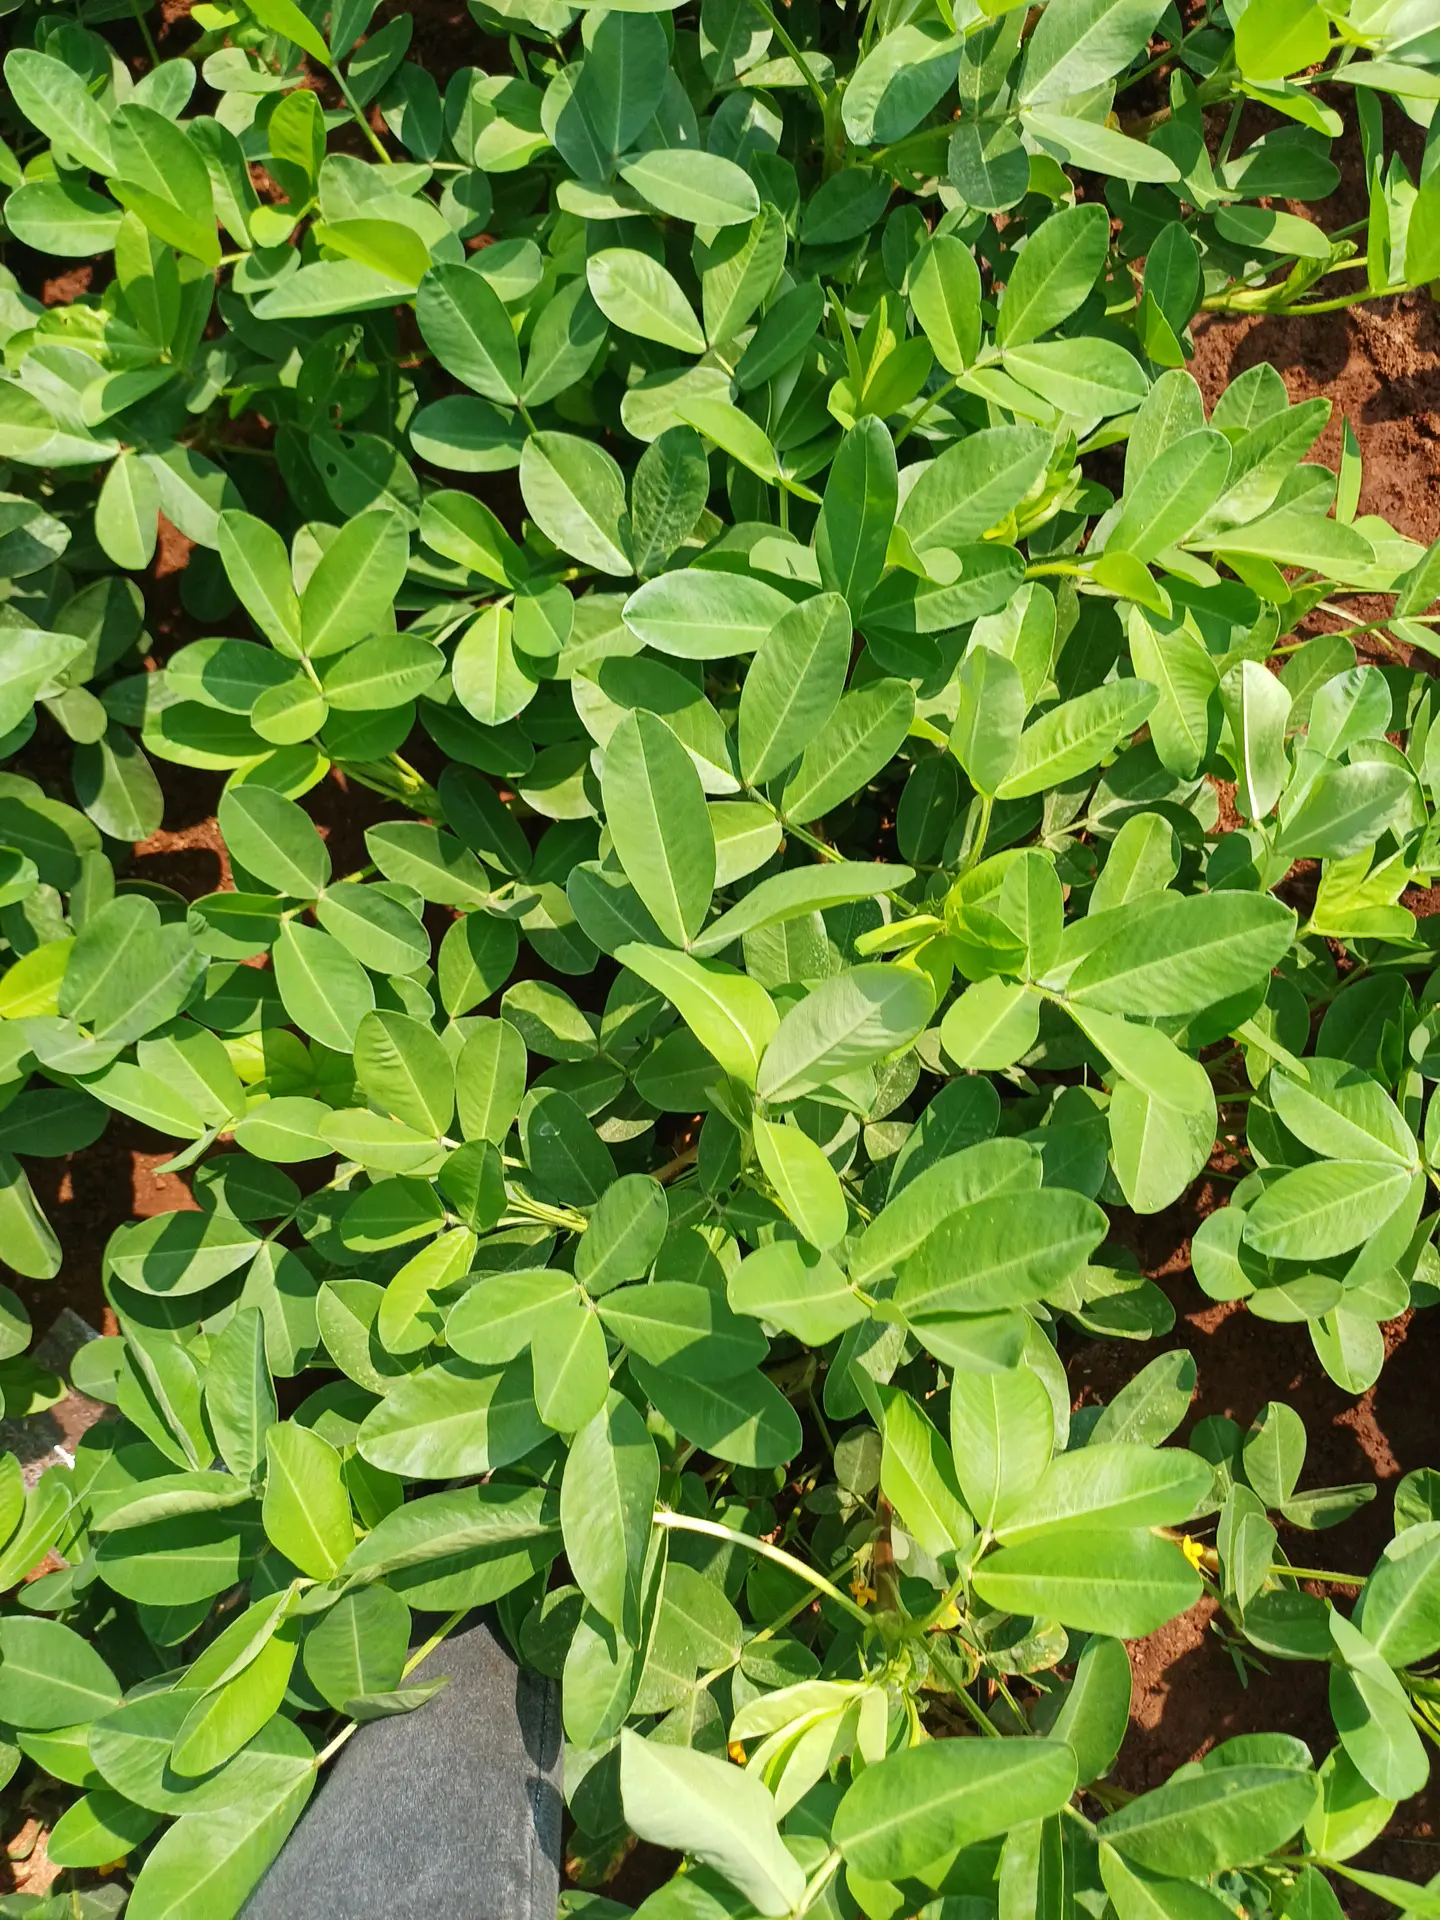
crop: groundnut
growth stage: flowering
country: Kenya
